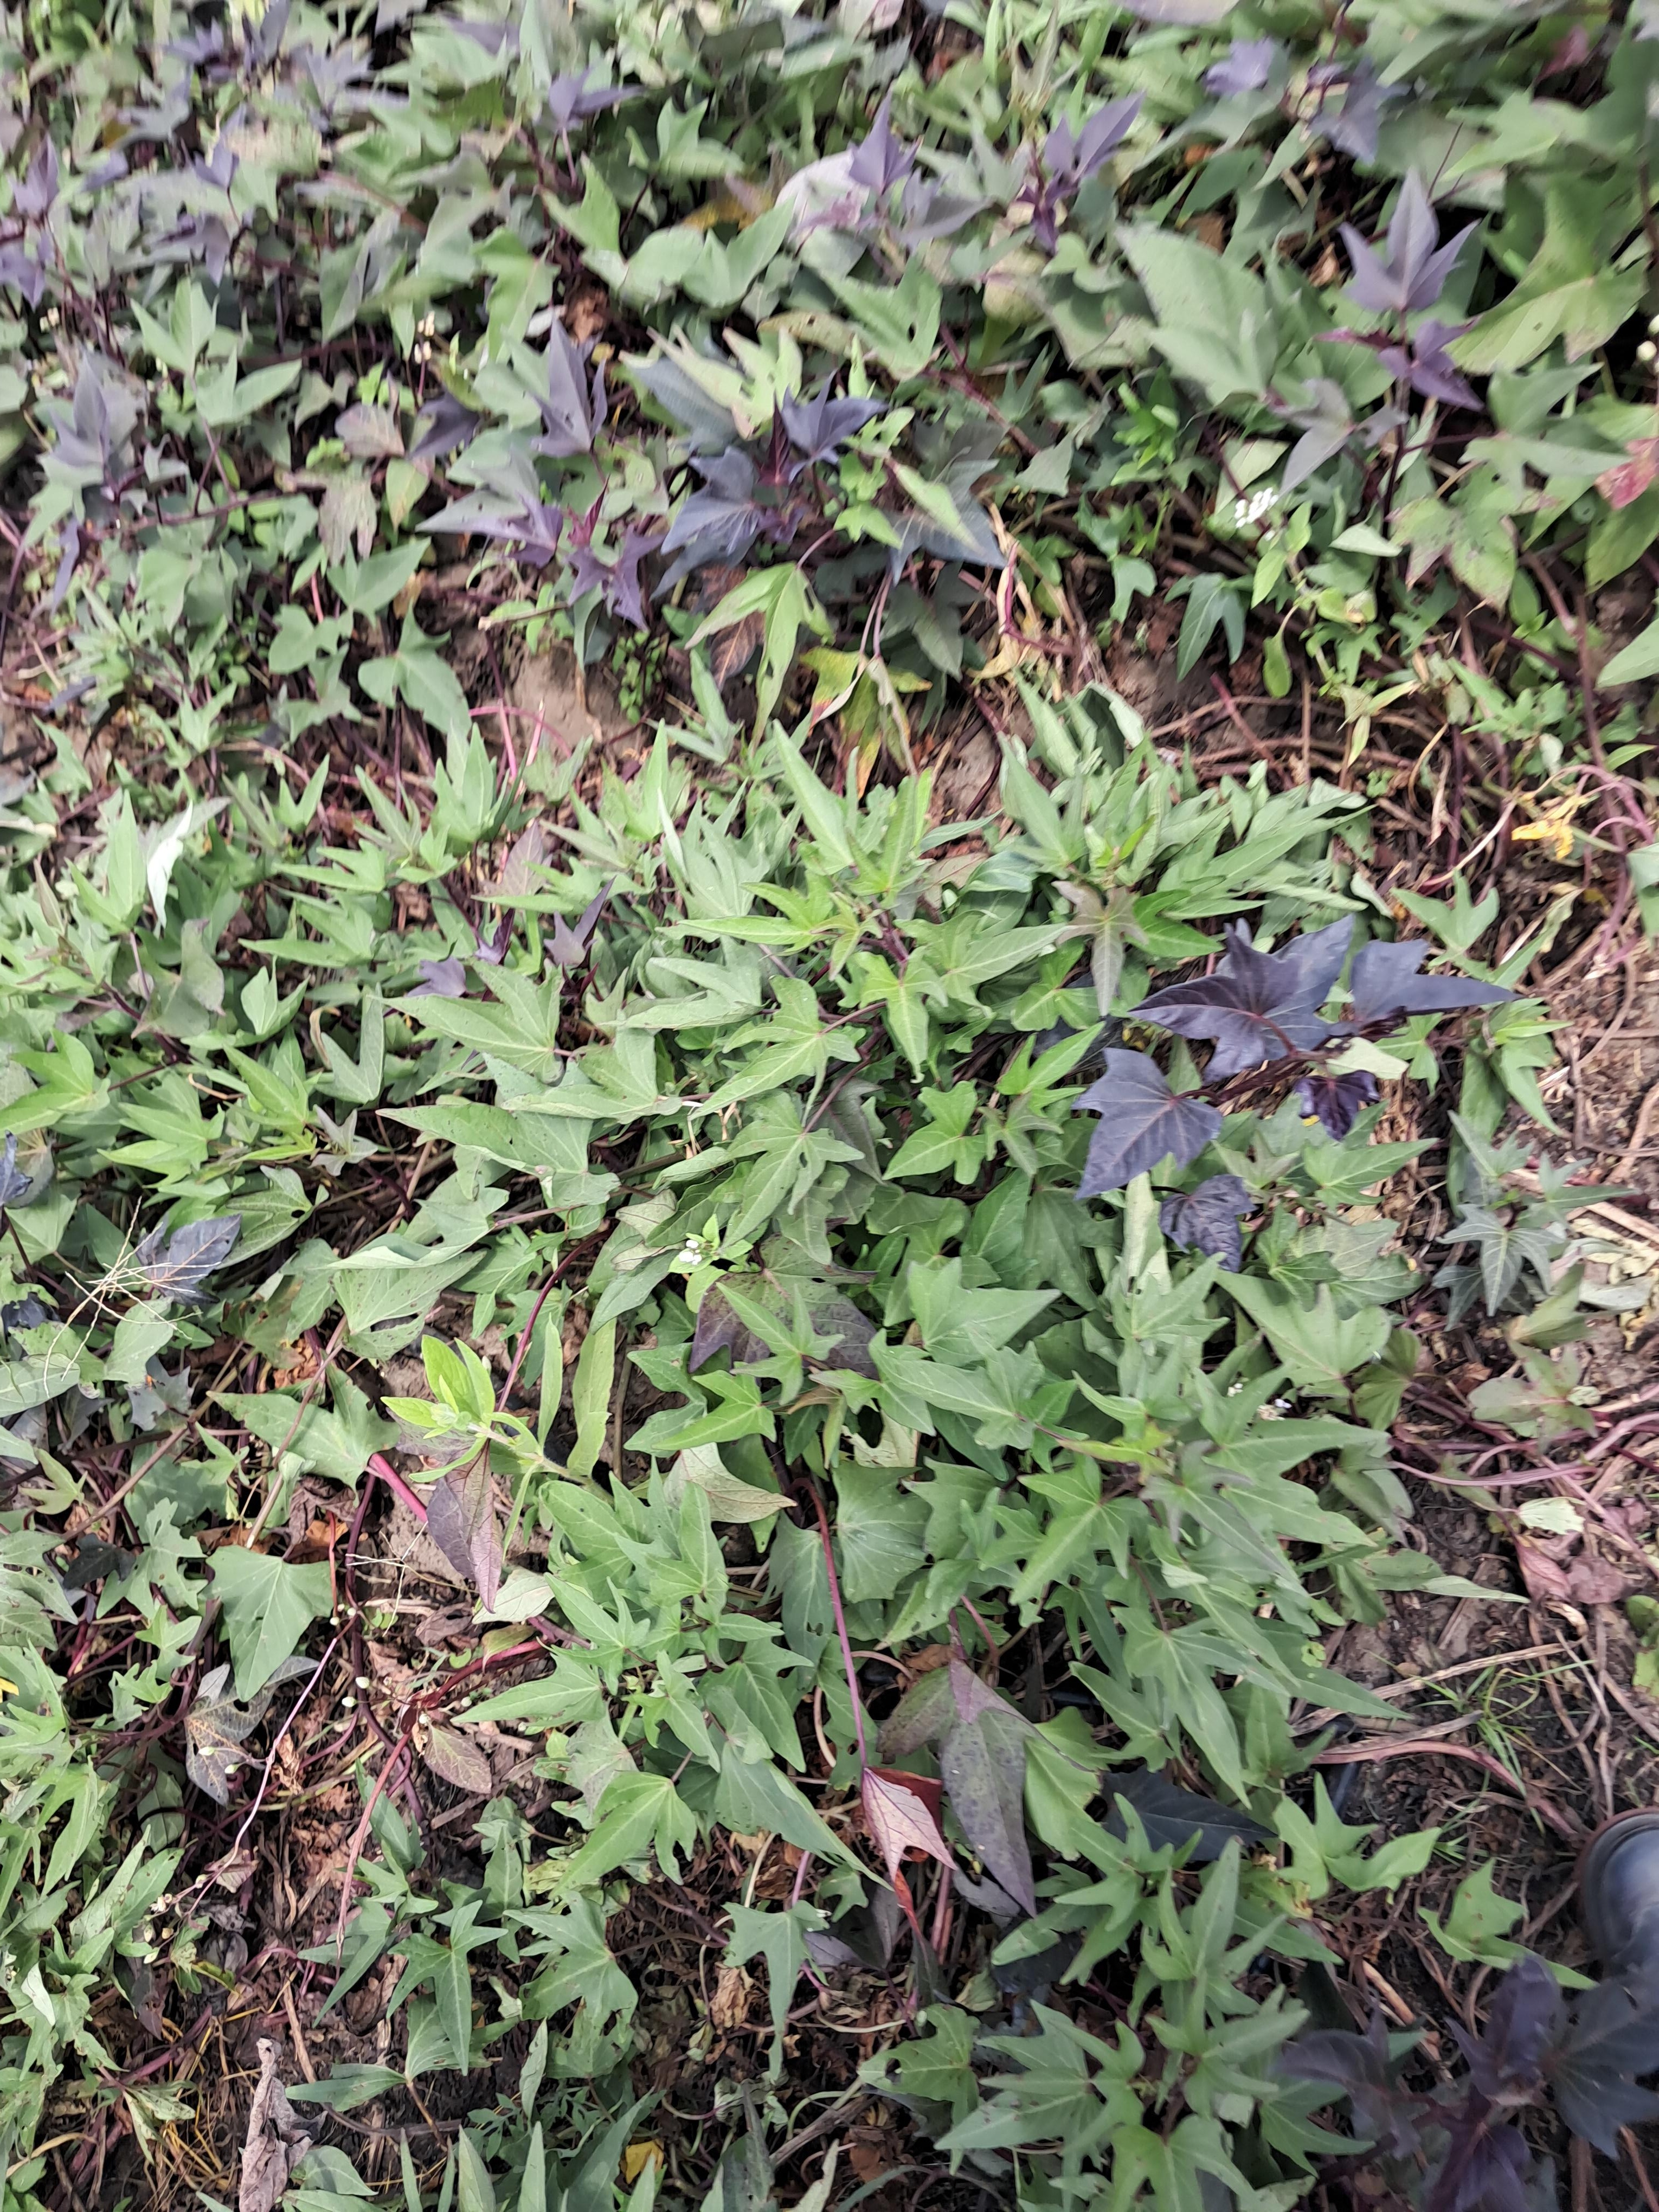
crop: sweet potato
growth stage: flowering
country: Tanzania
